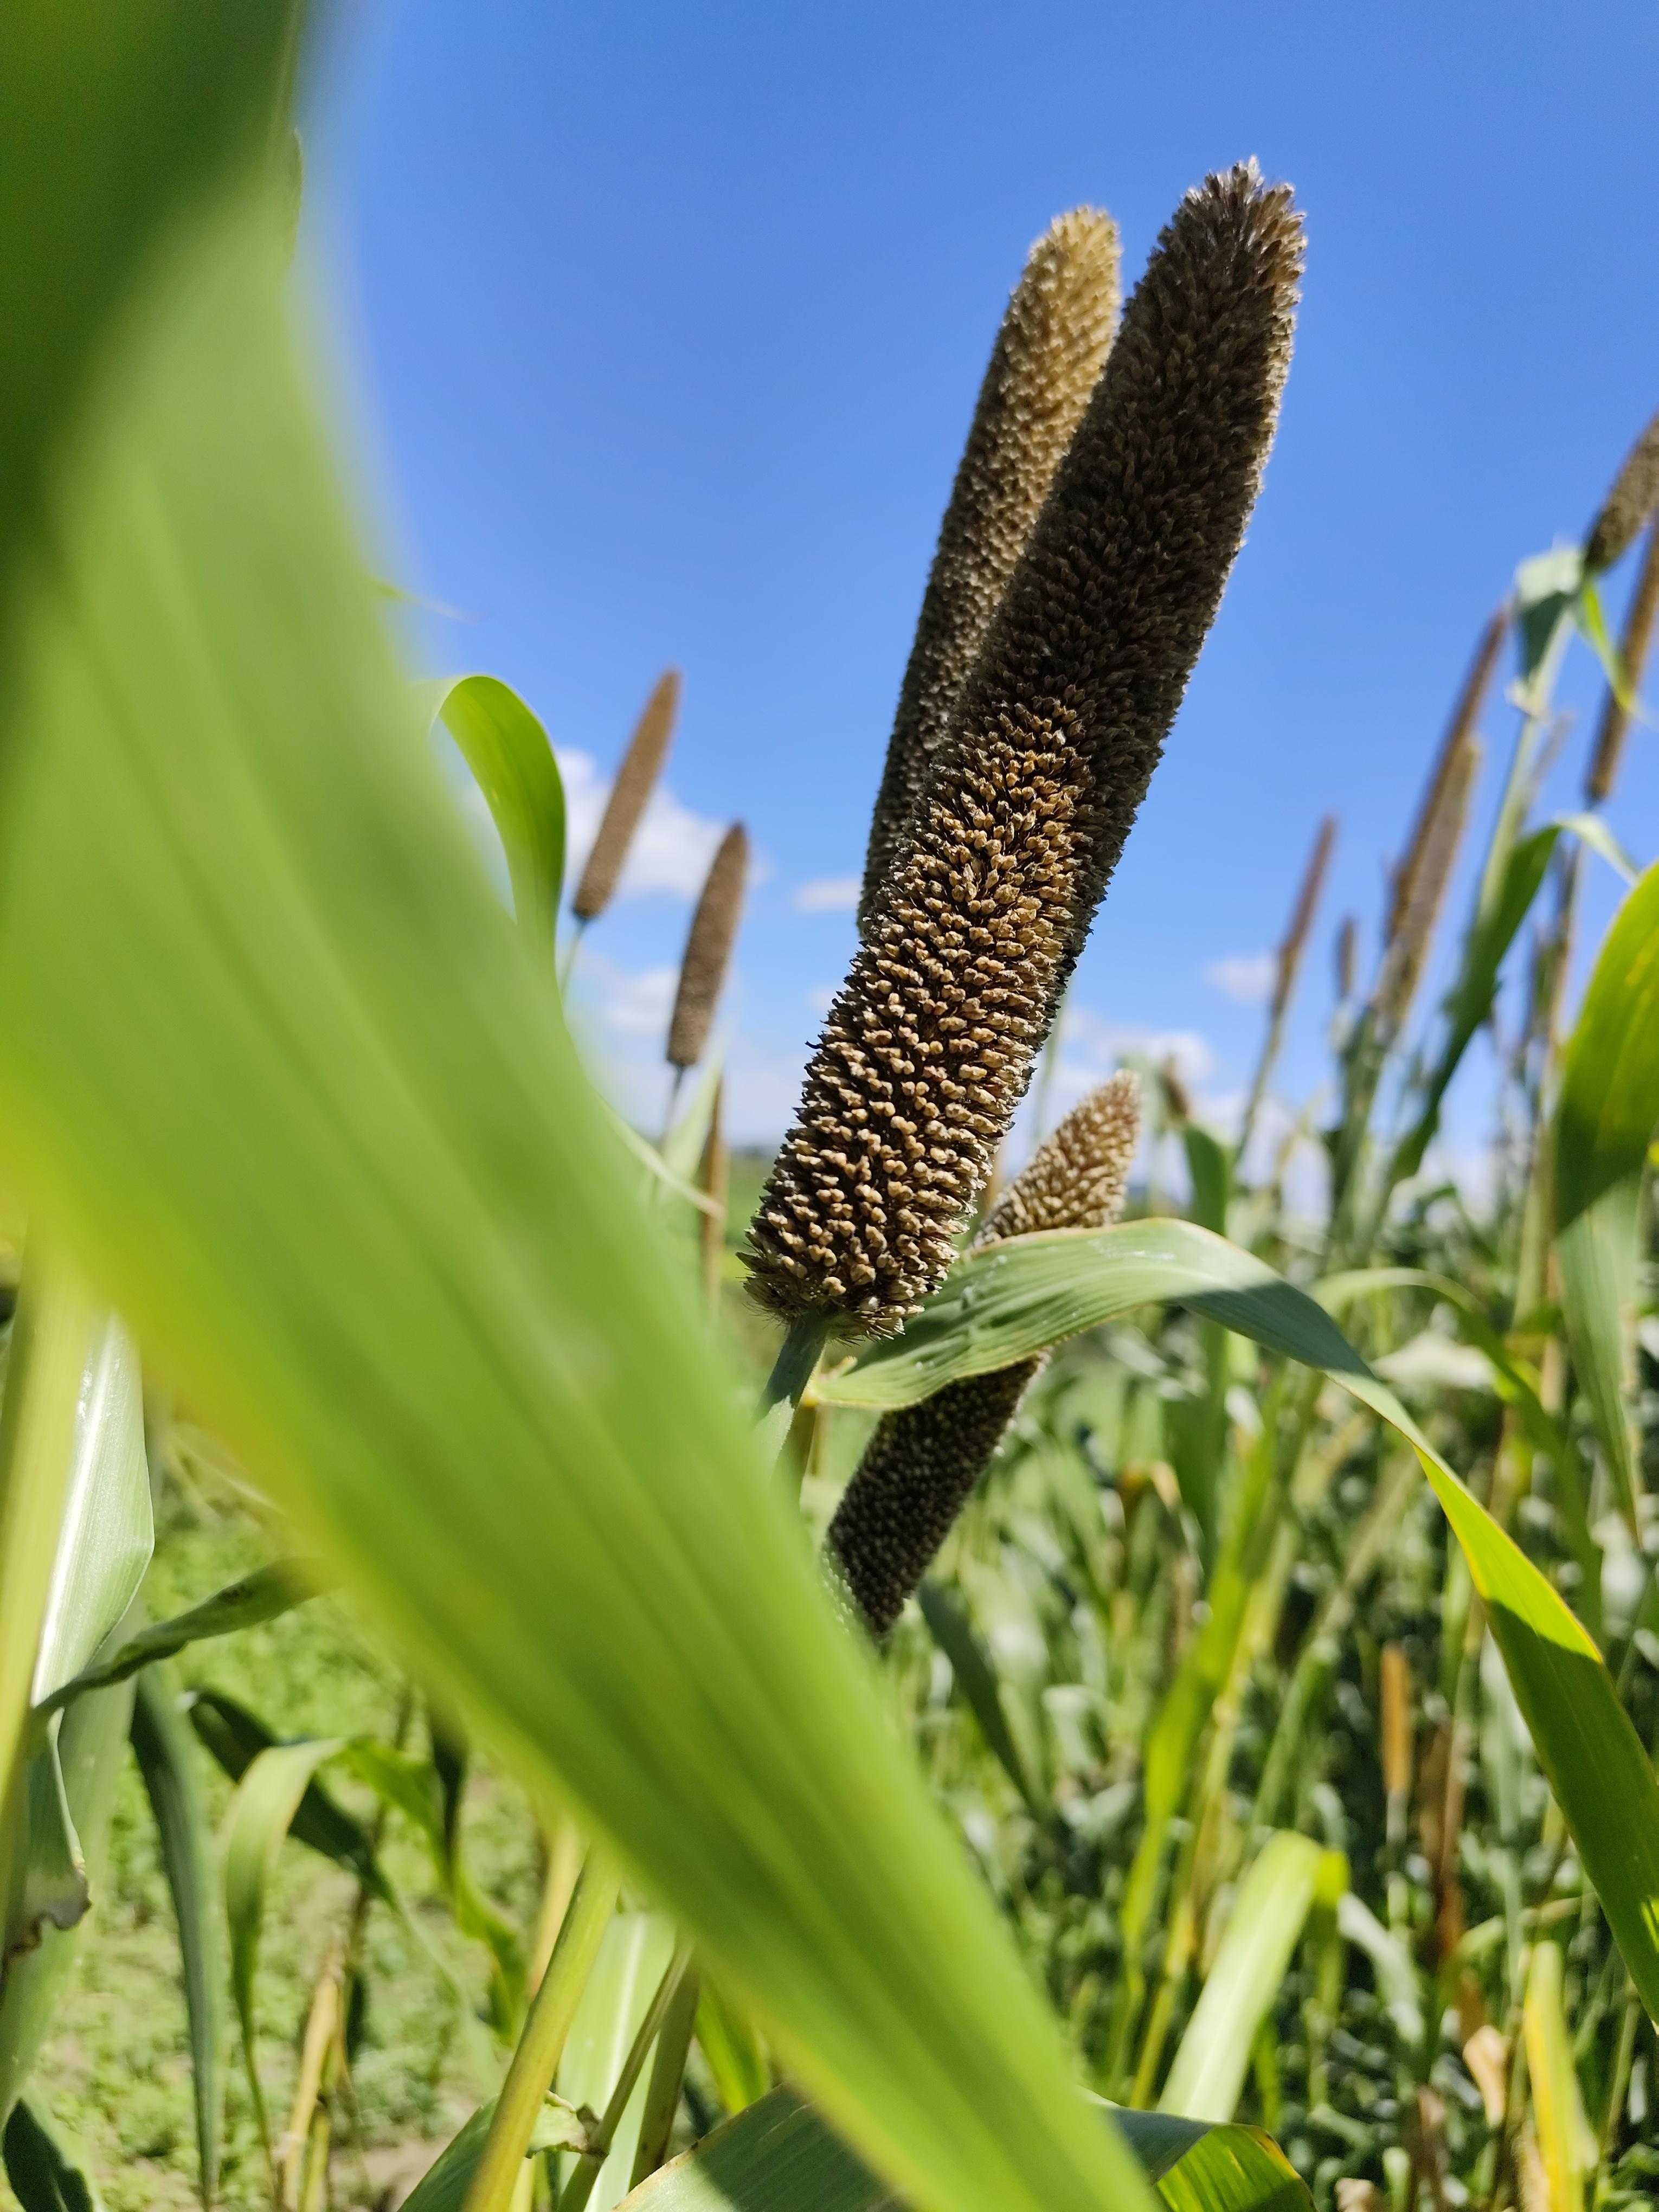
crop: pearl millet
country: Tanzania
